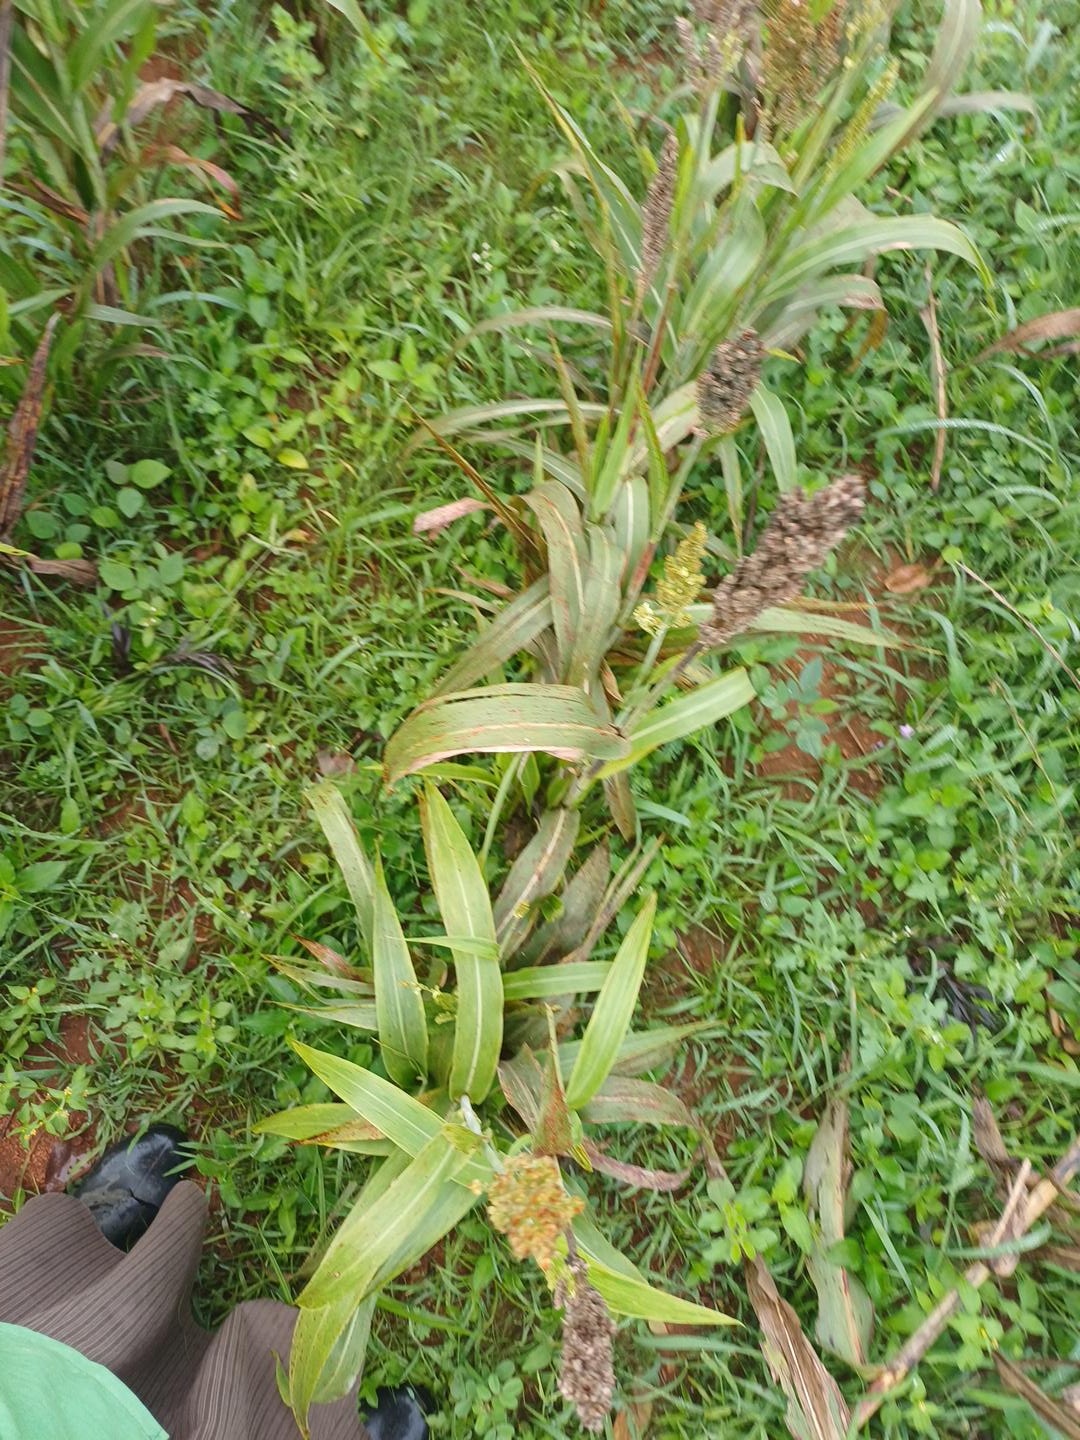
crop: sorghum
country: Kenya
